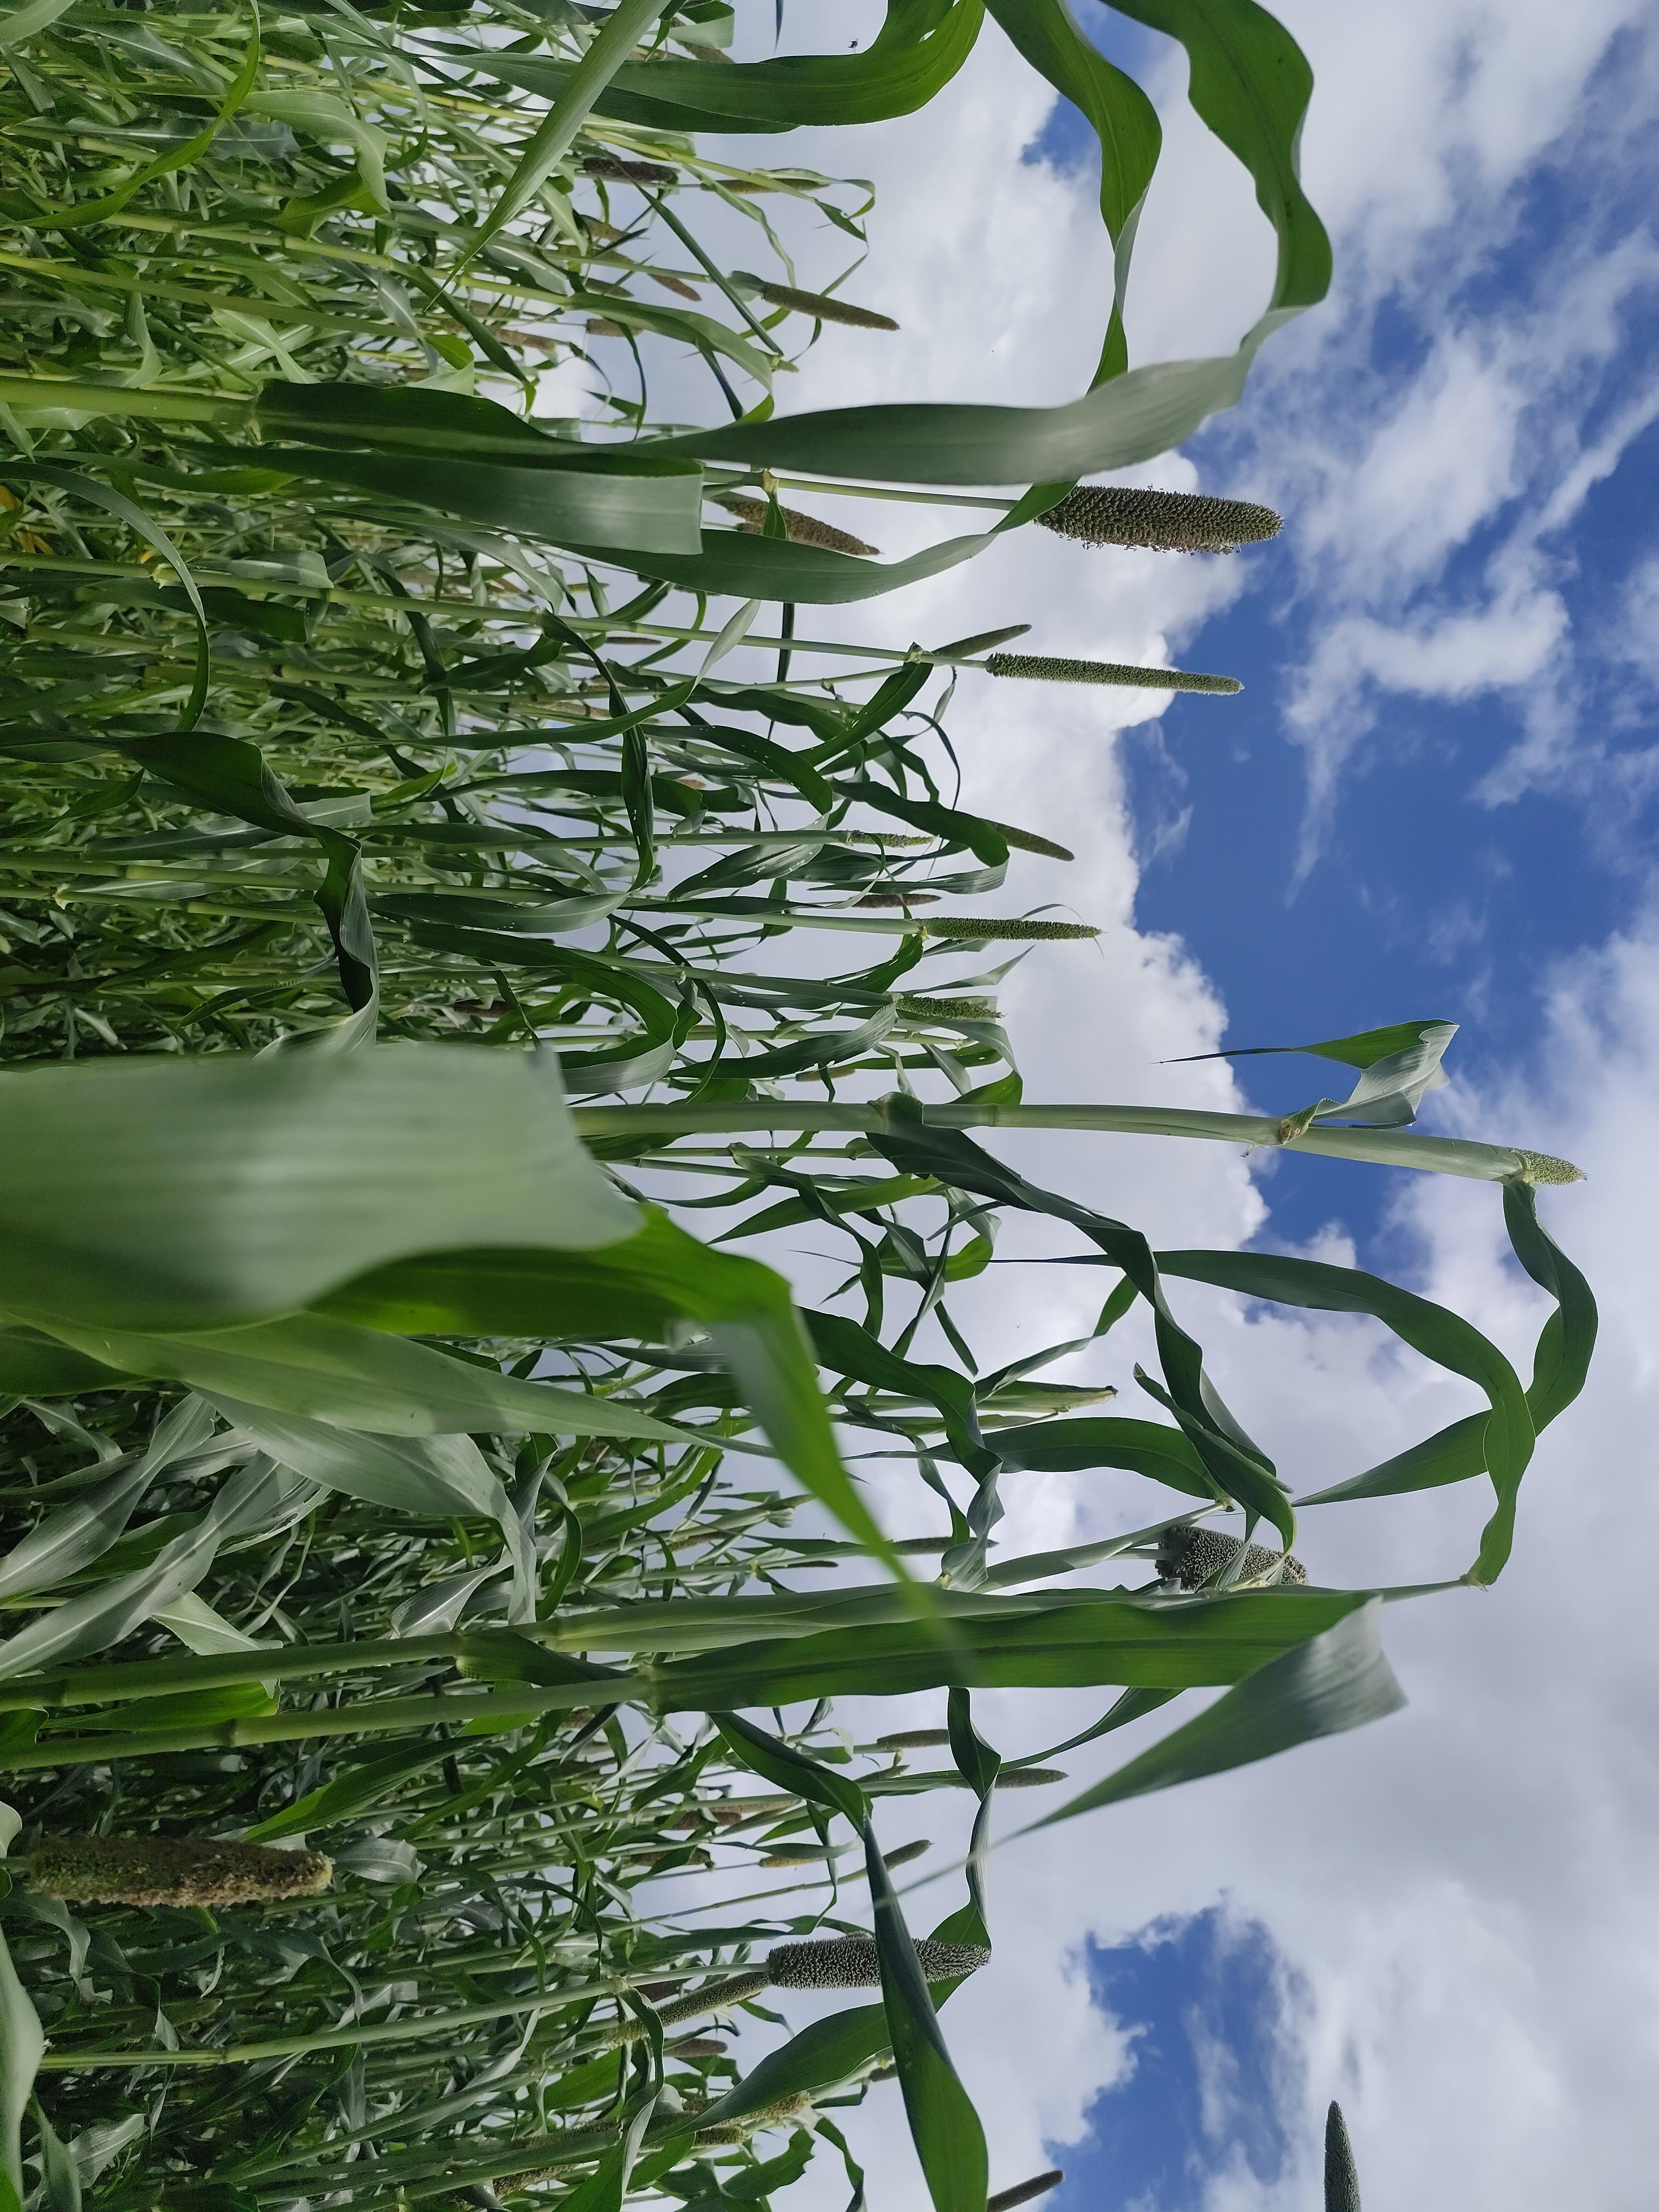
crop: pearl millet
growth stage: heading tuber
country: Tanzania
